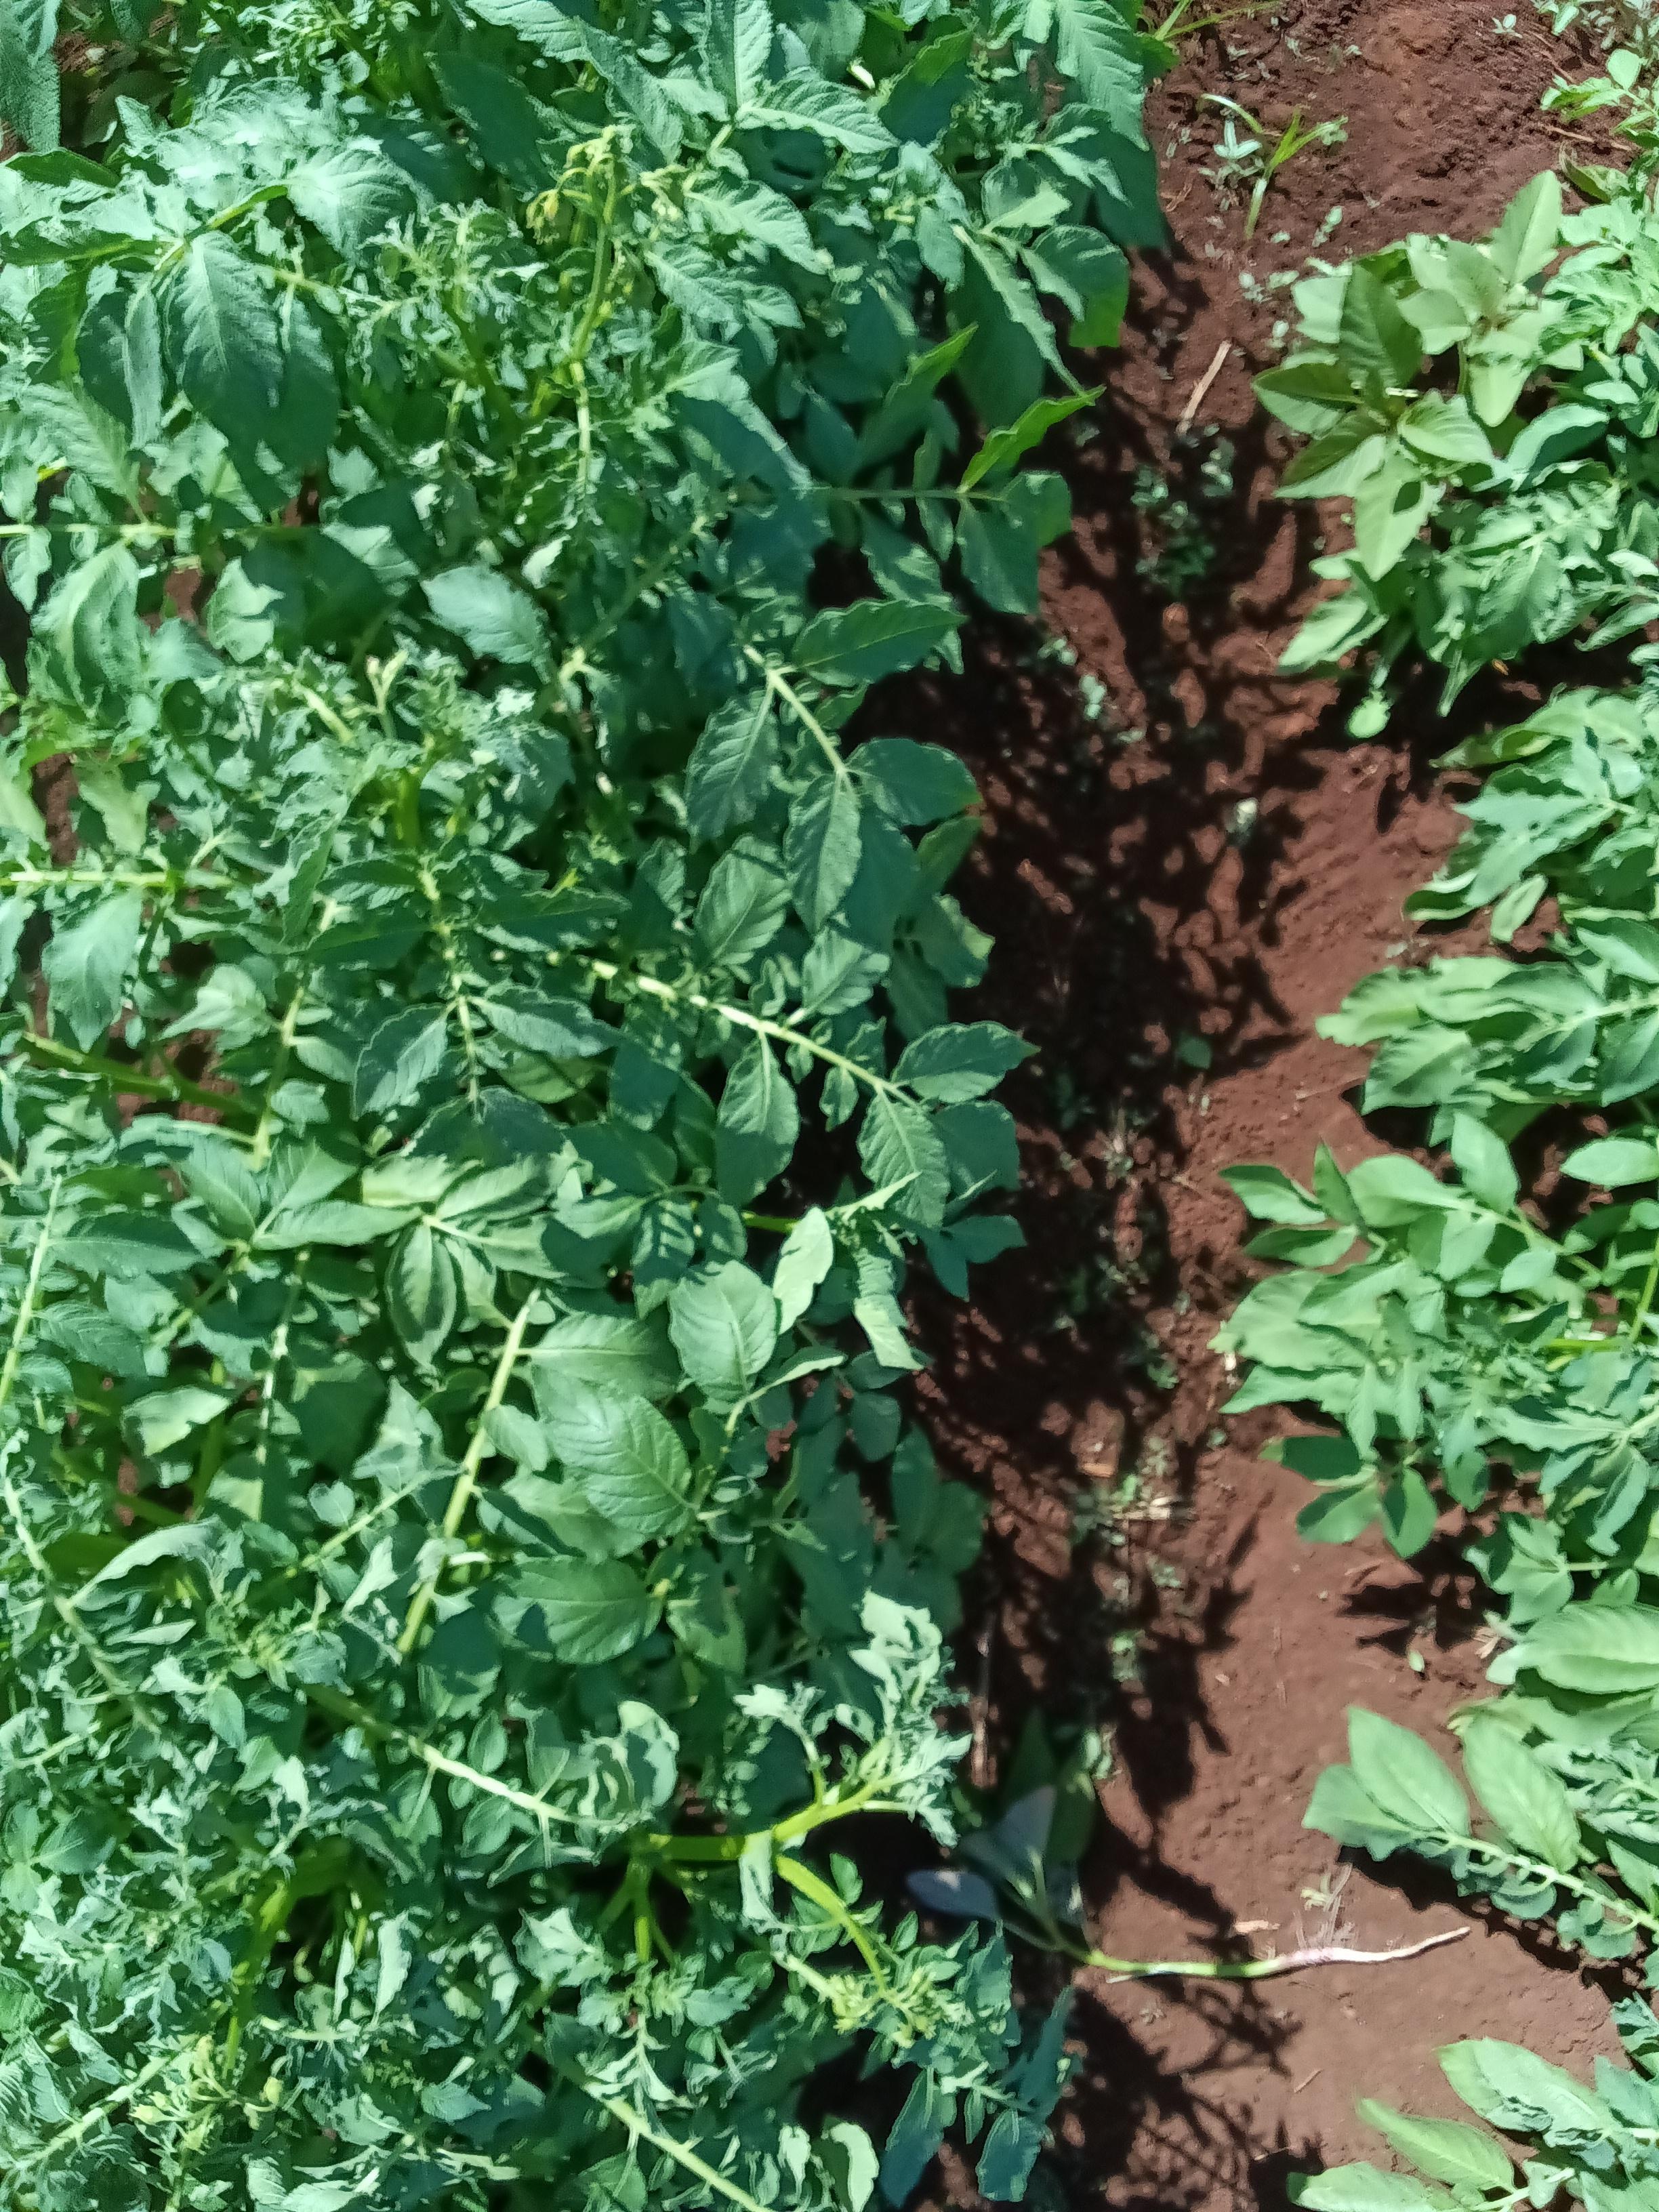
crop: potato
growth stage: vegetative
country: Kenya
